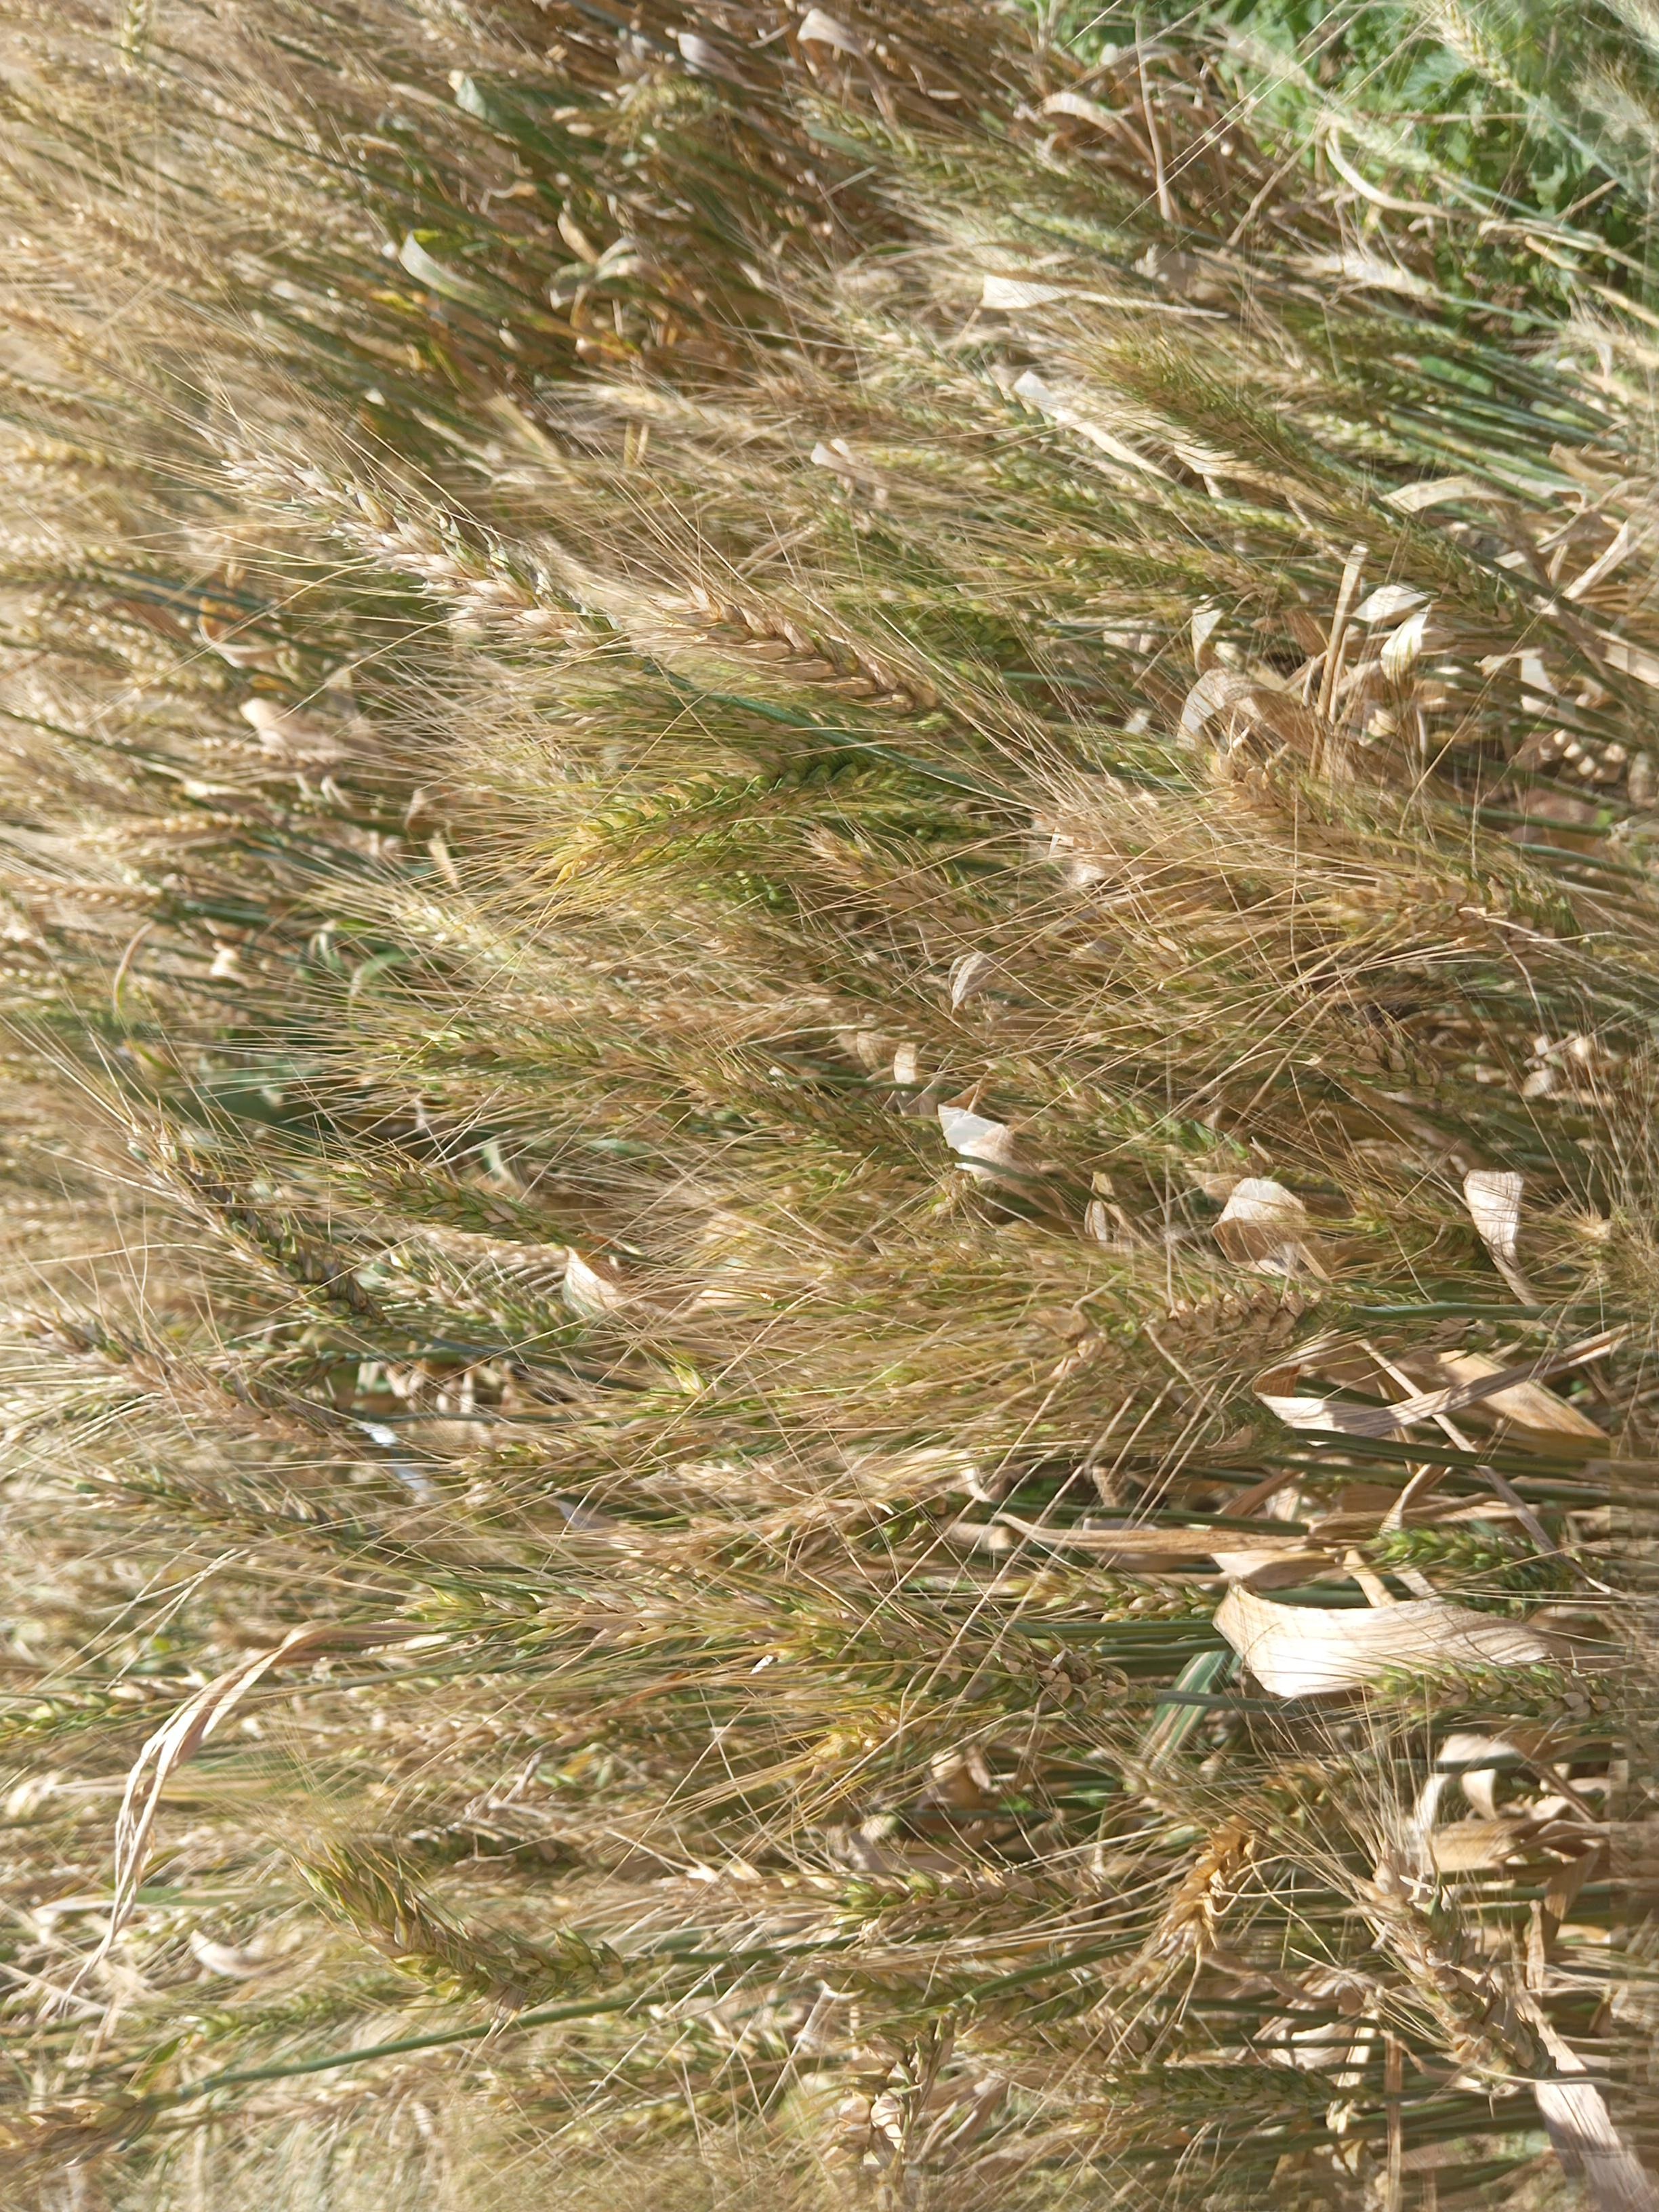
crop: wheat
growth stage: maturity
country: Kenya
